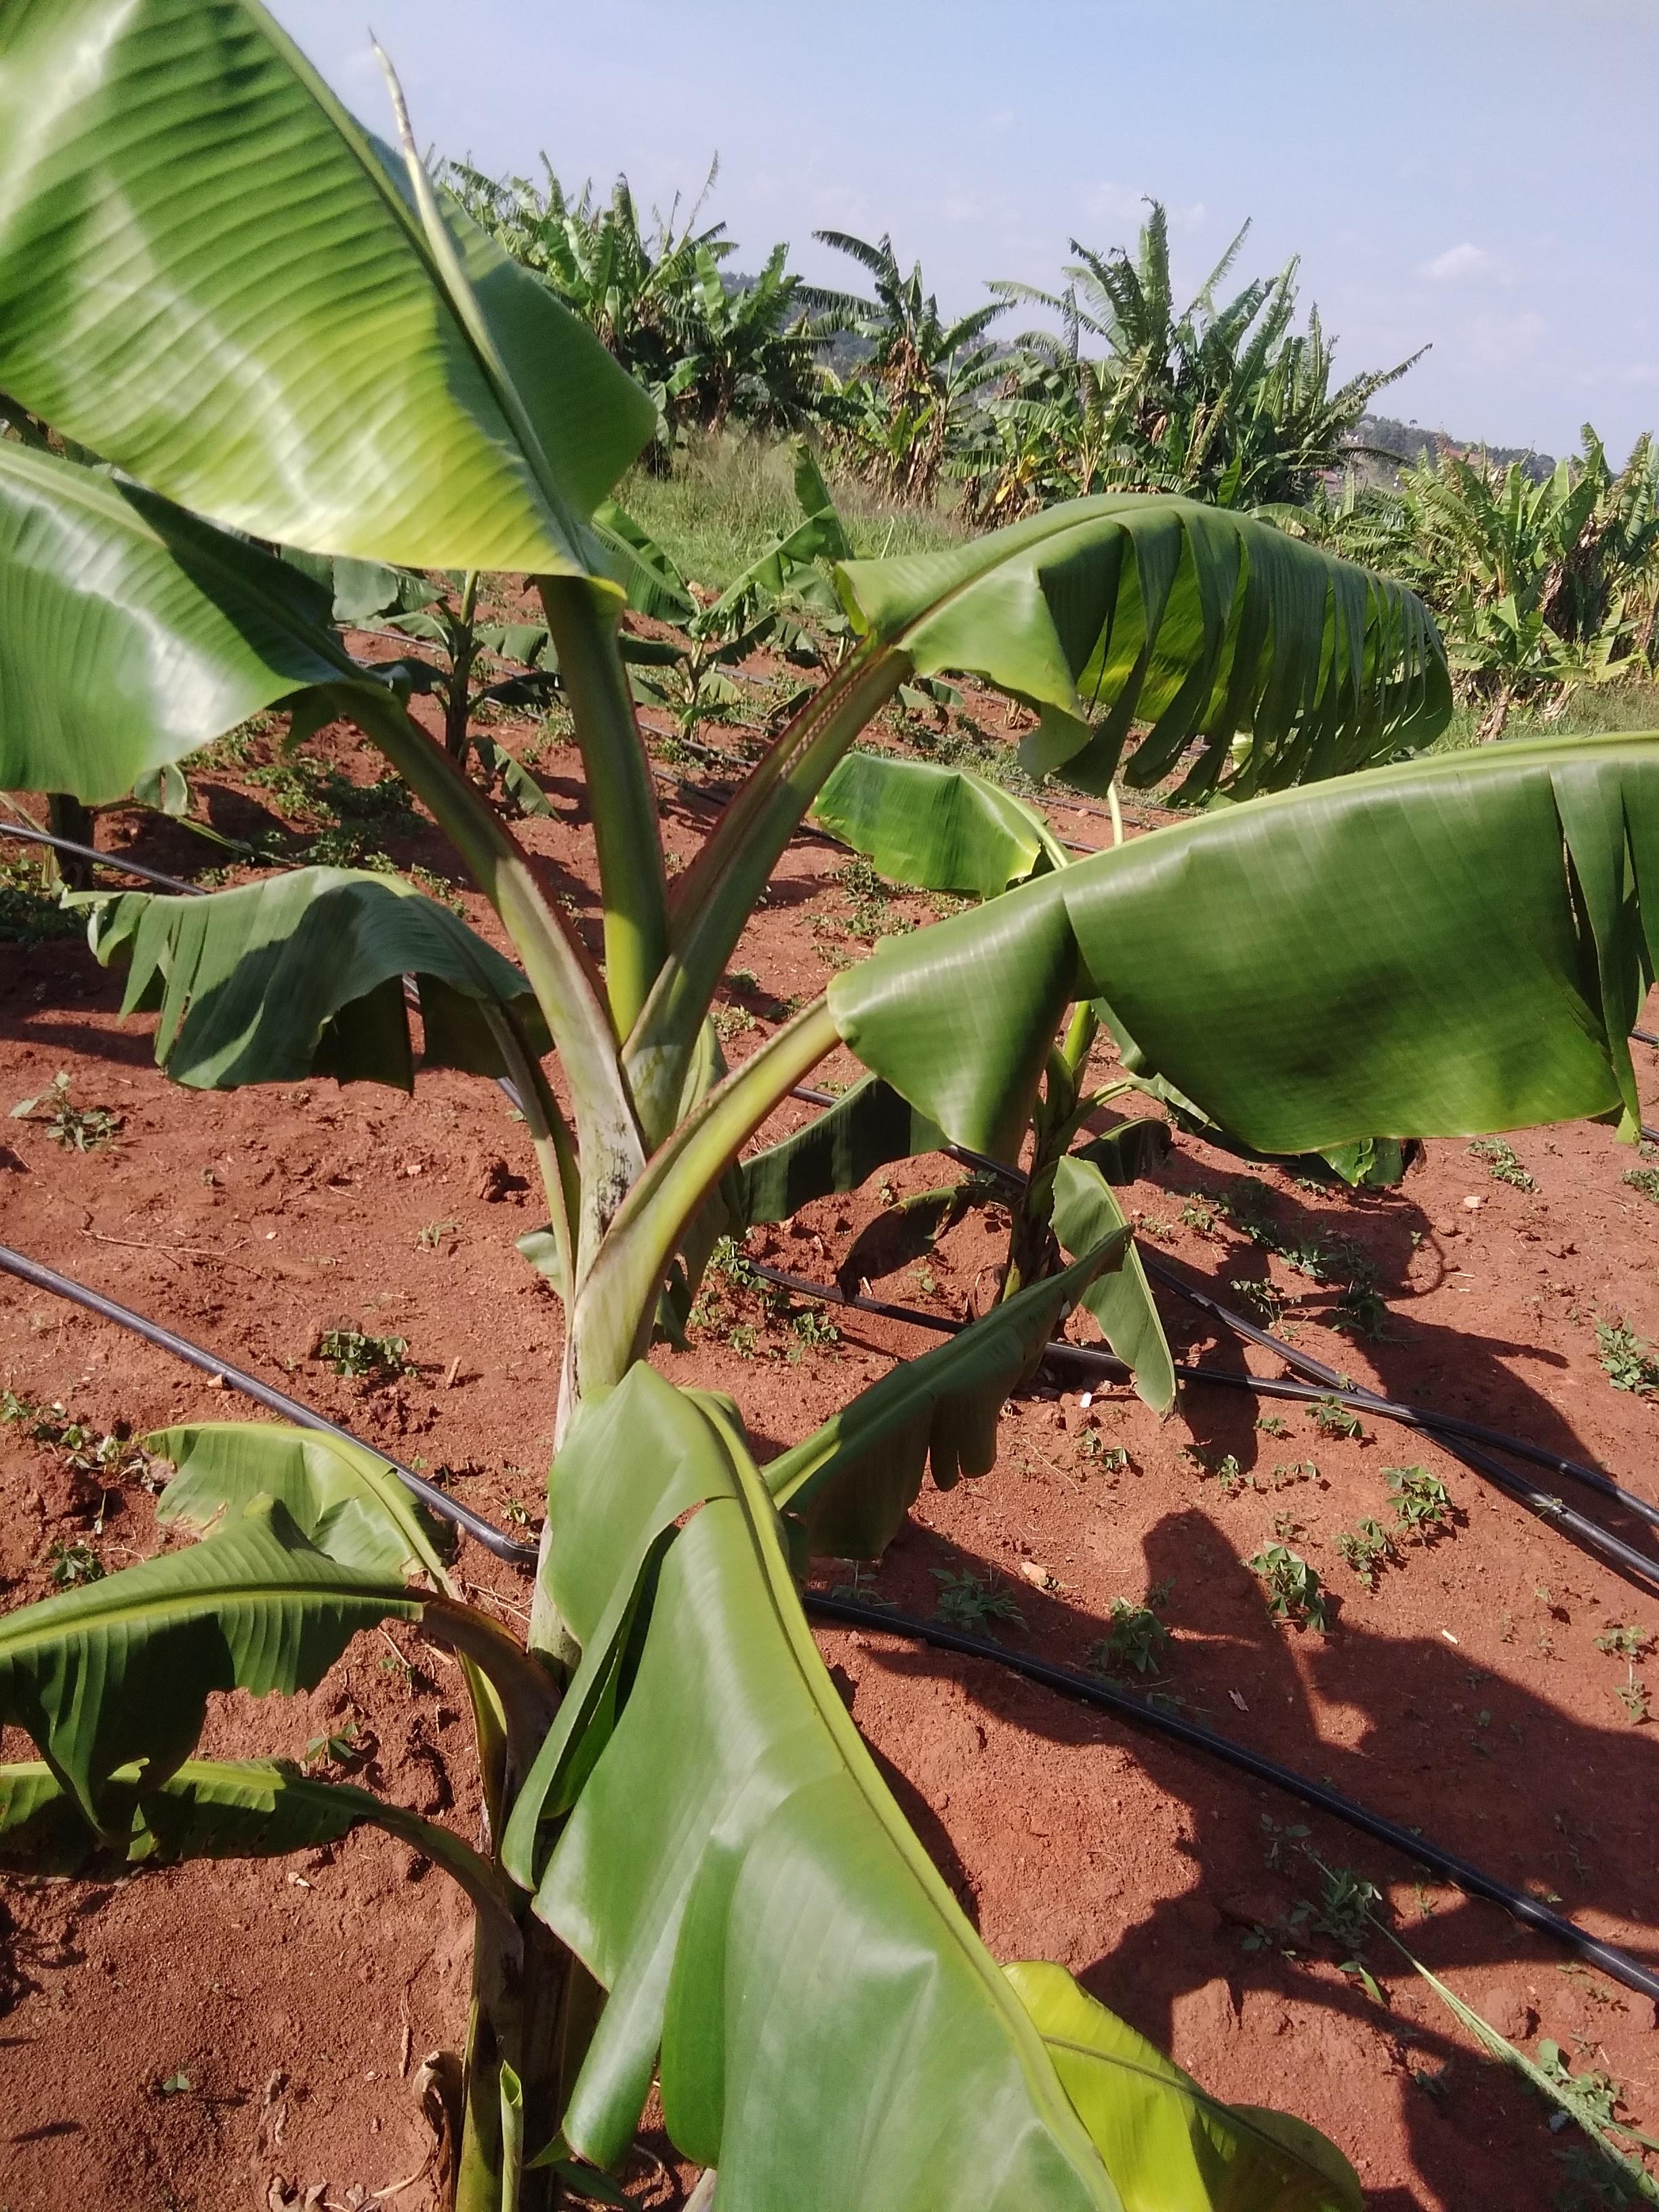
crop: banana
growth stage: vegetative
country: Uganda
